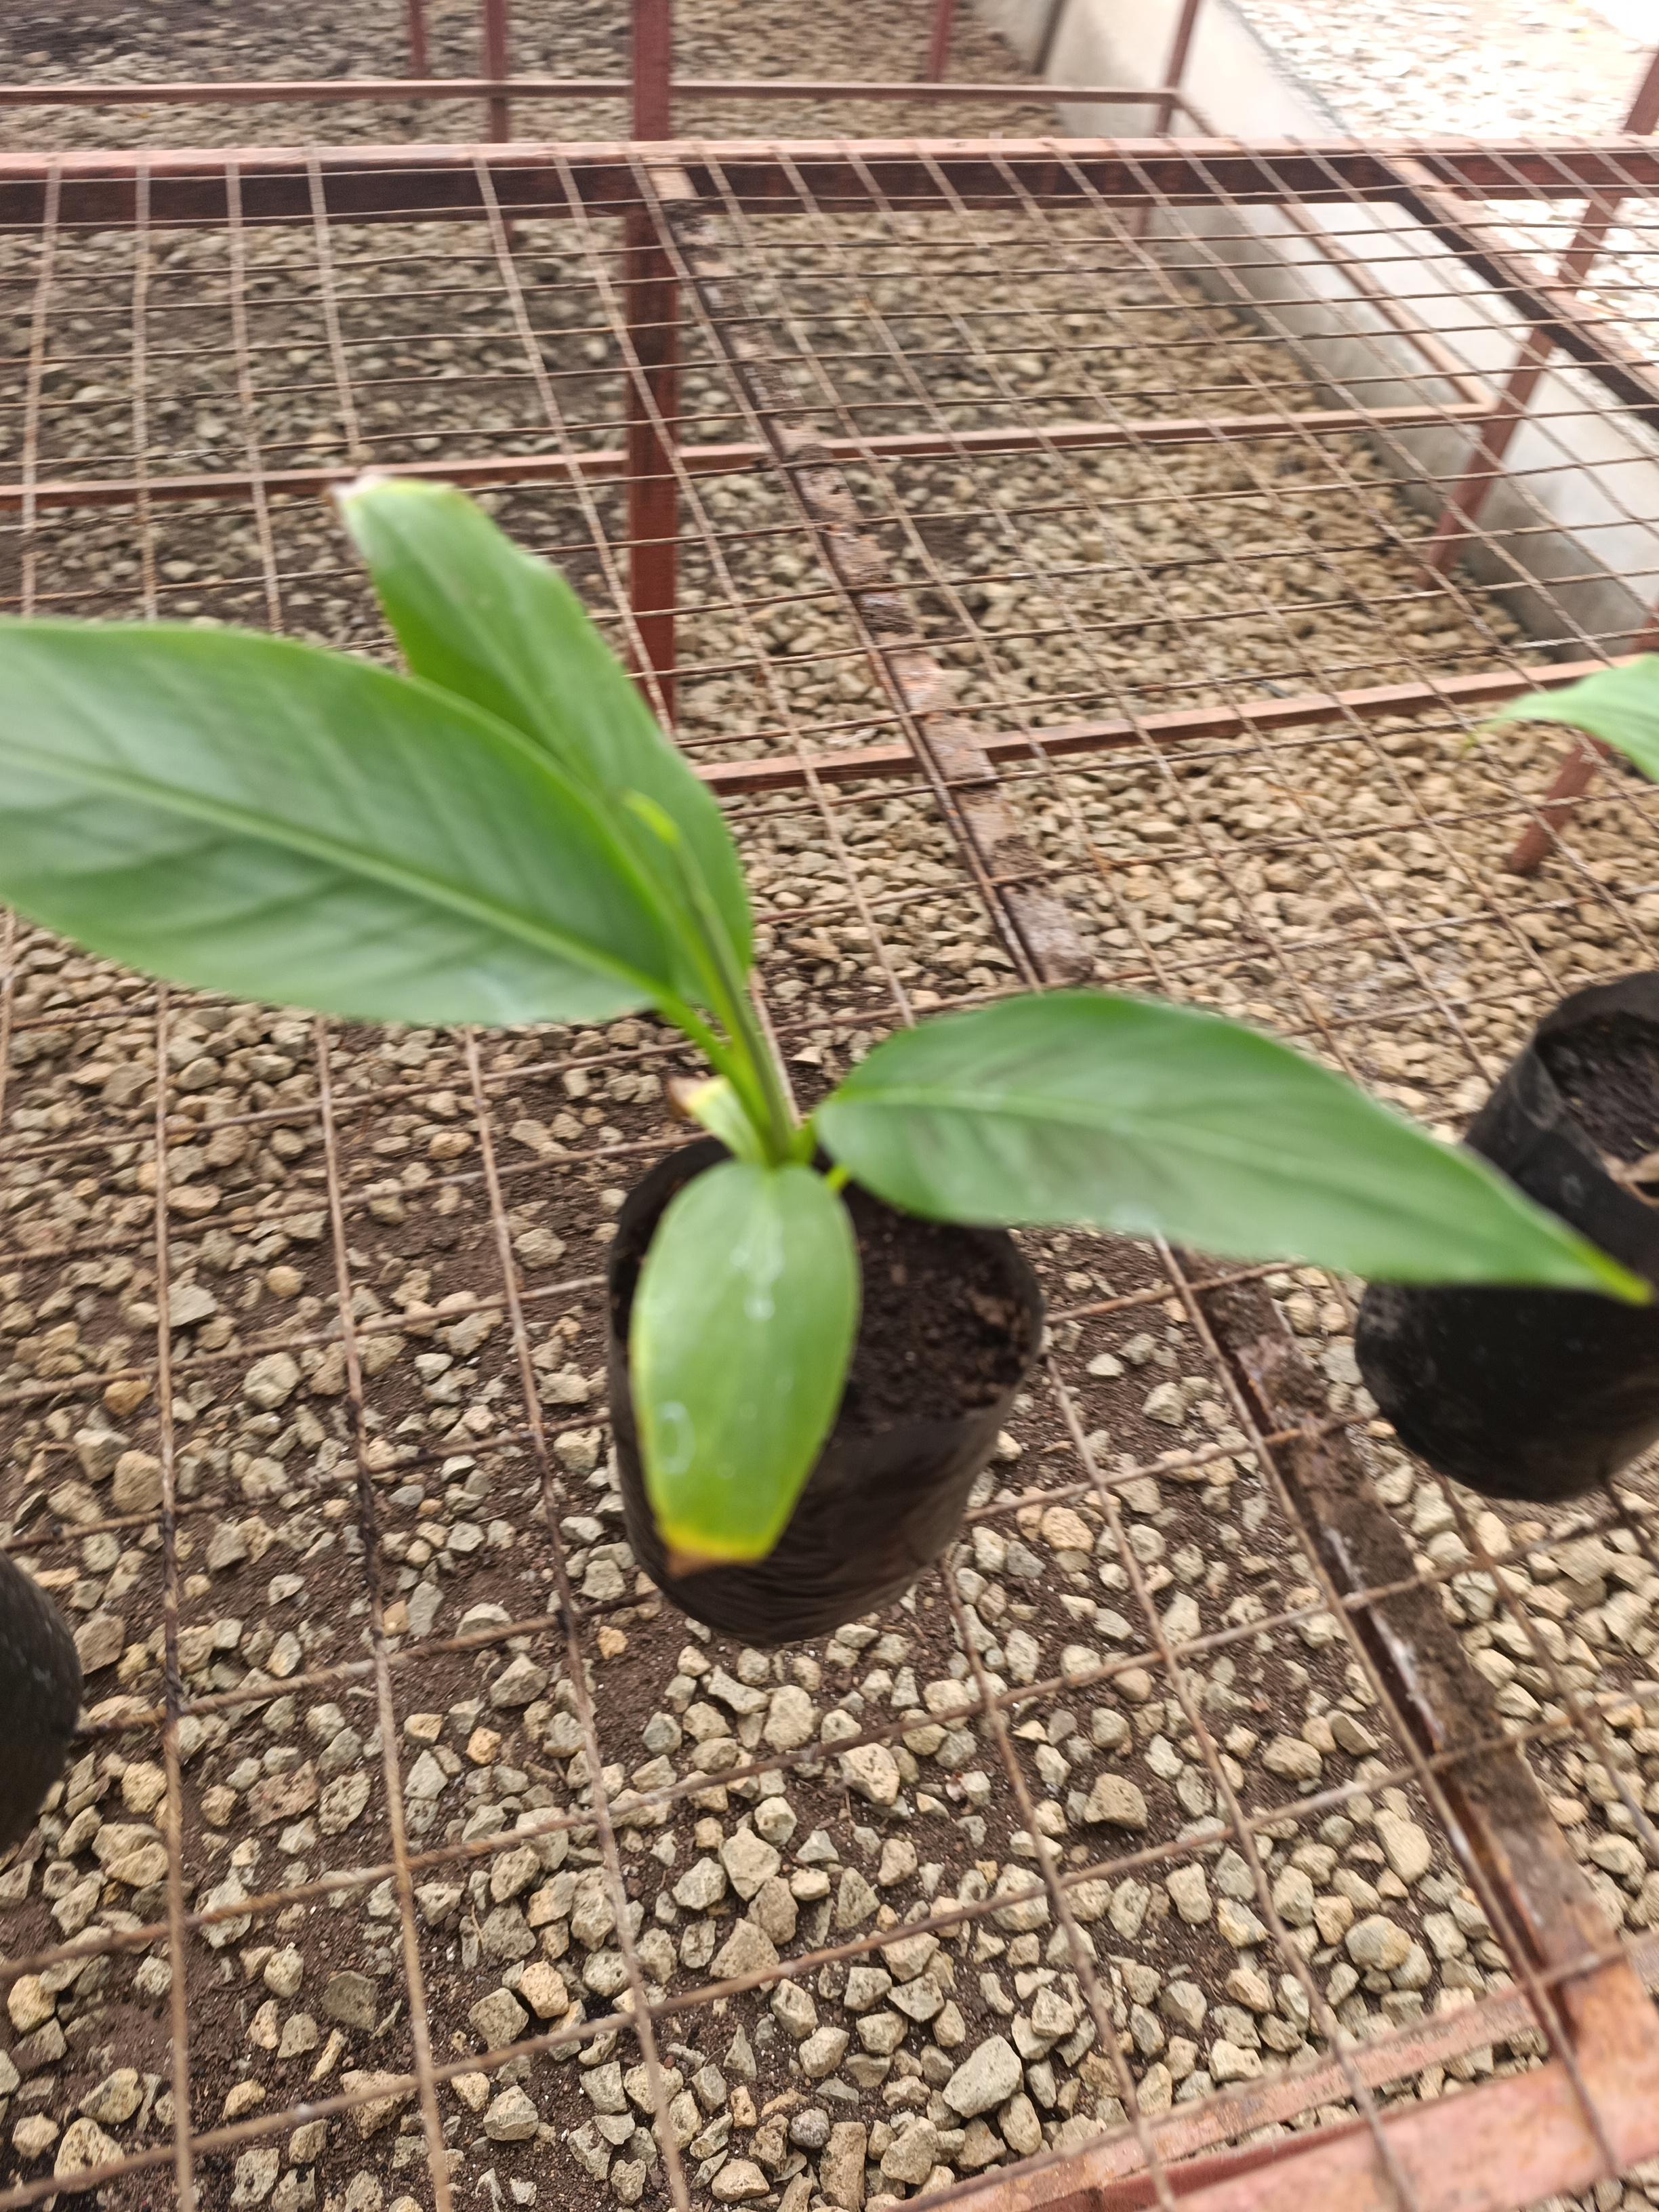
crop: banana
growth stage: vegetative
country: Tanzania
